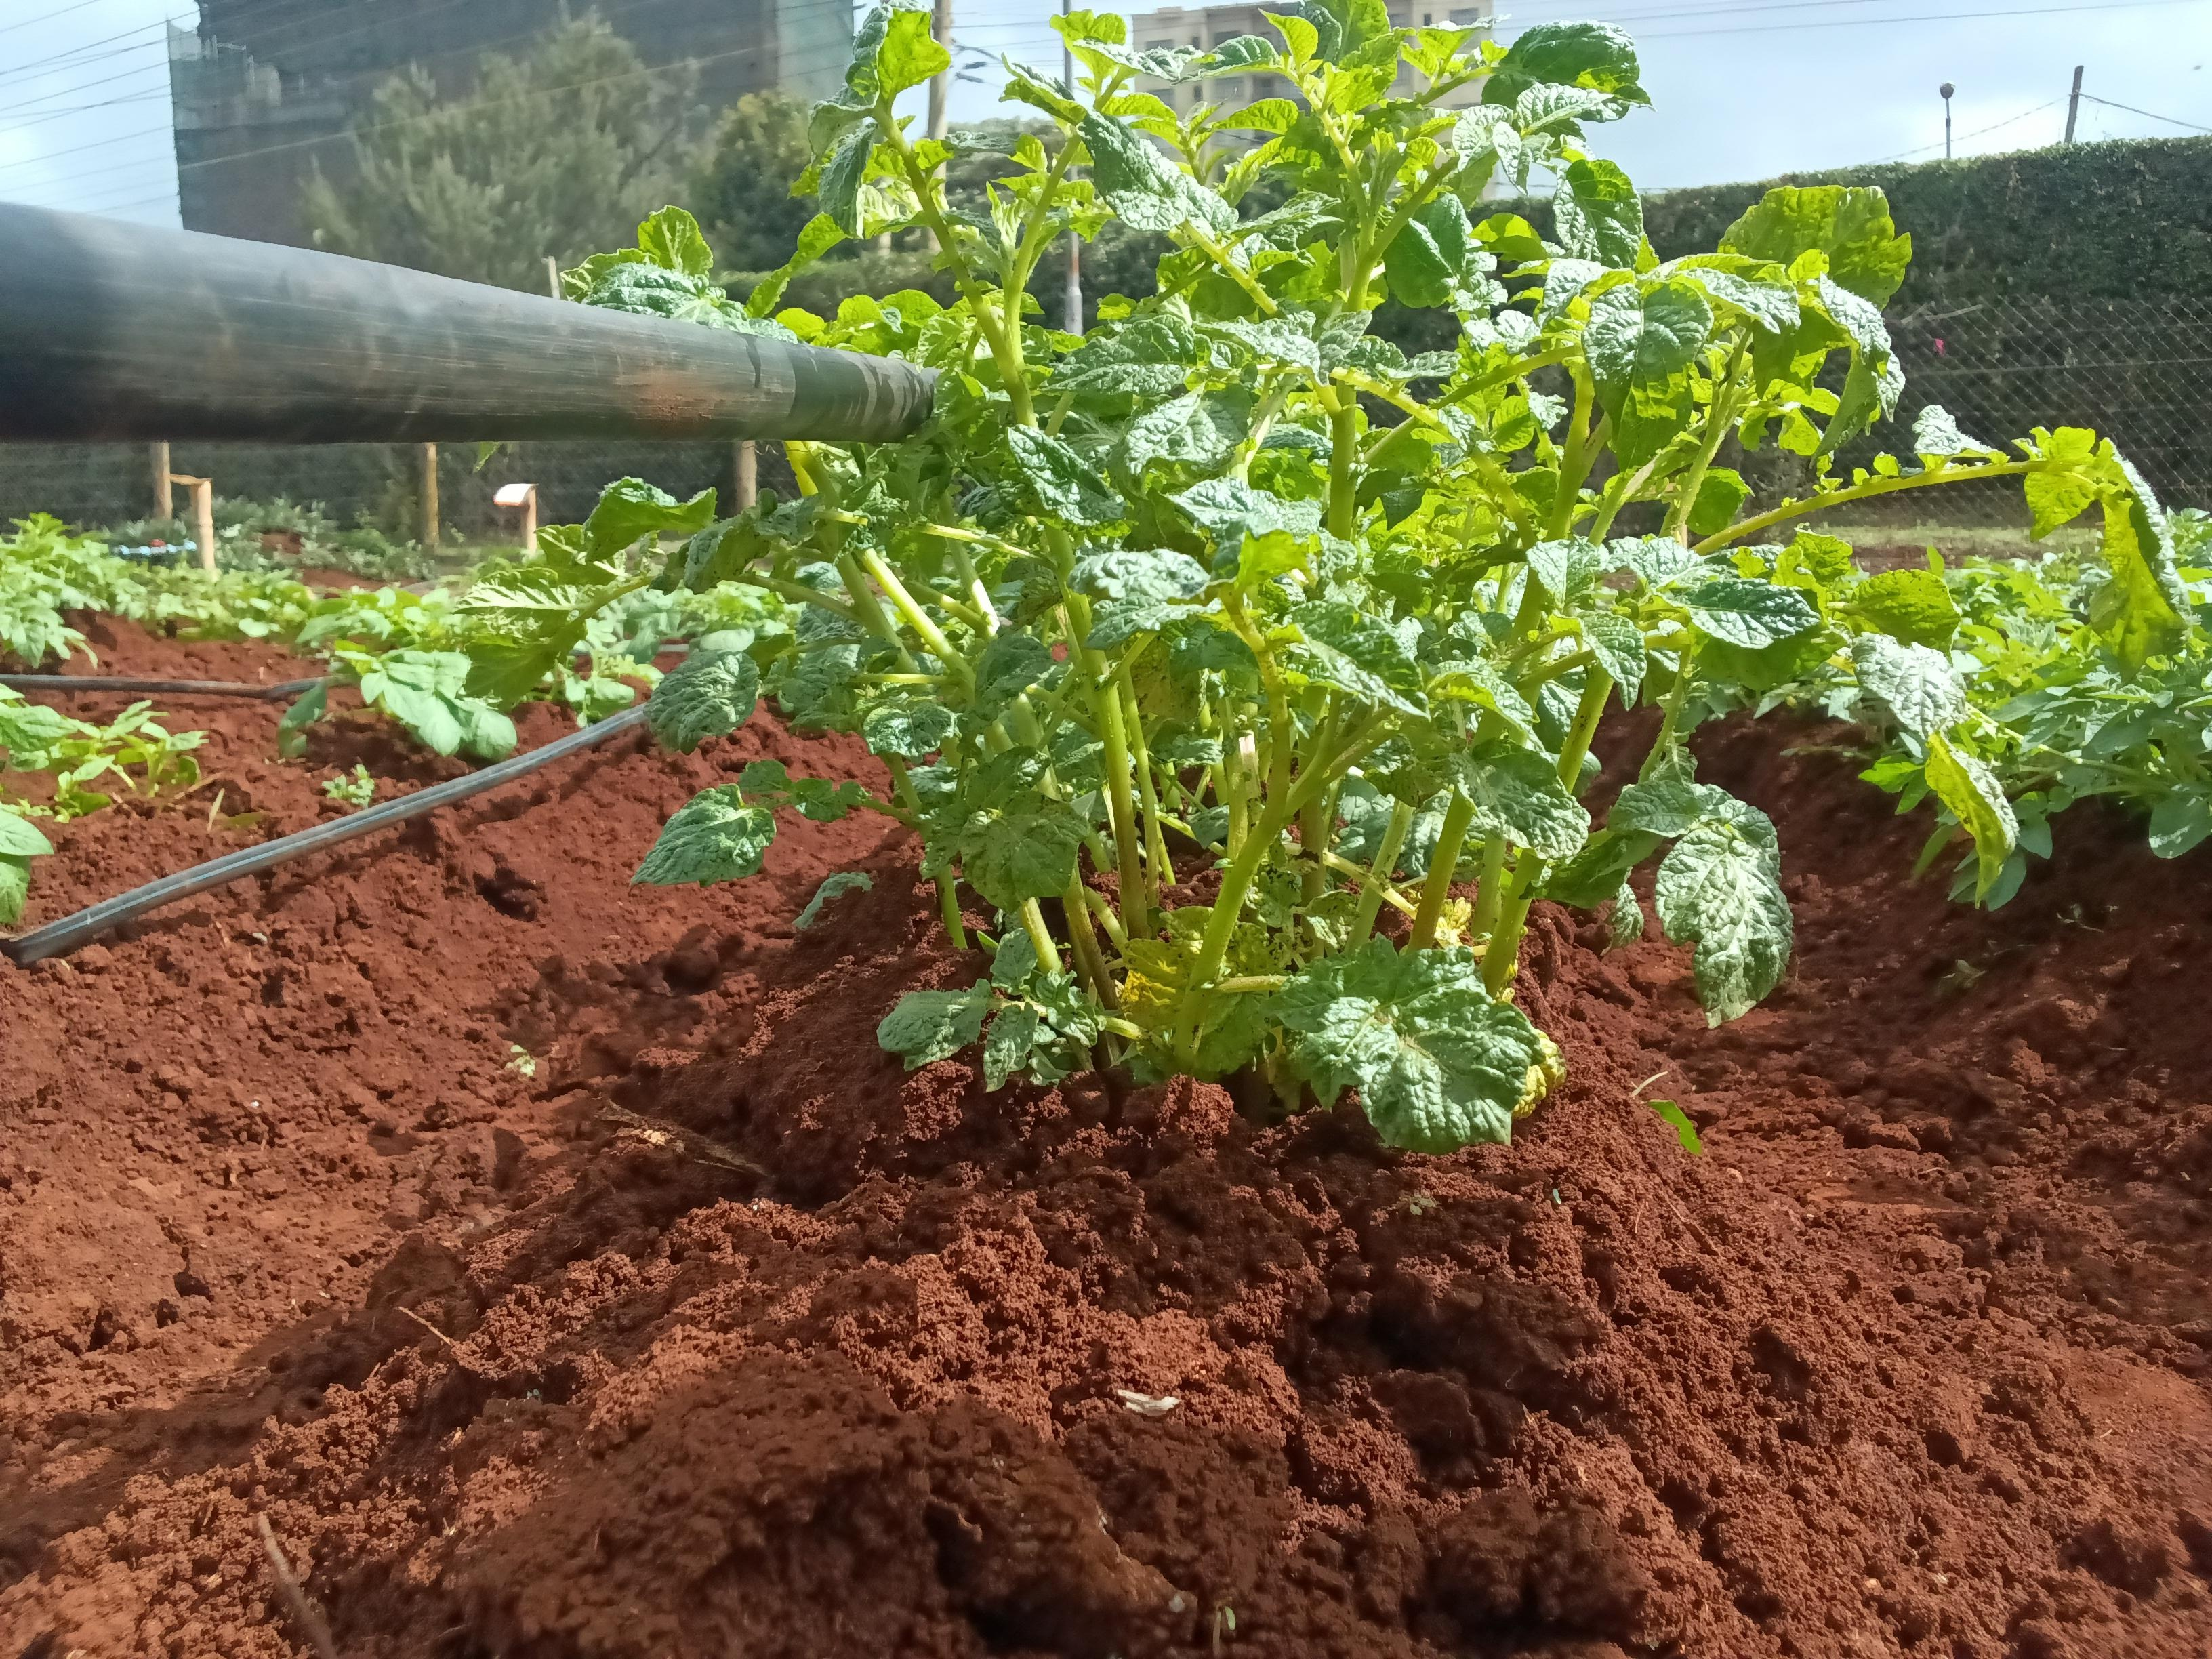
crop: potato
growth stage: vegetative
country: Kenya
